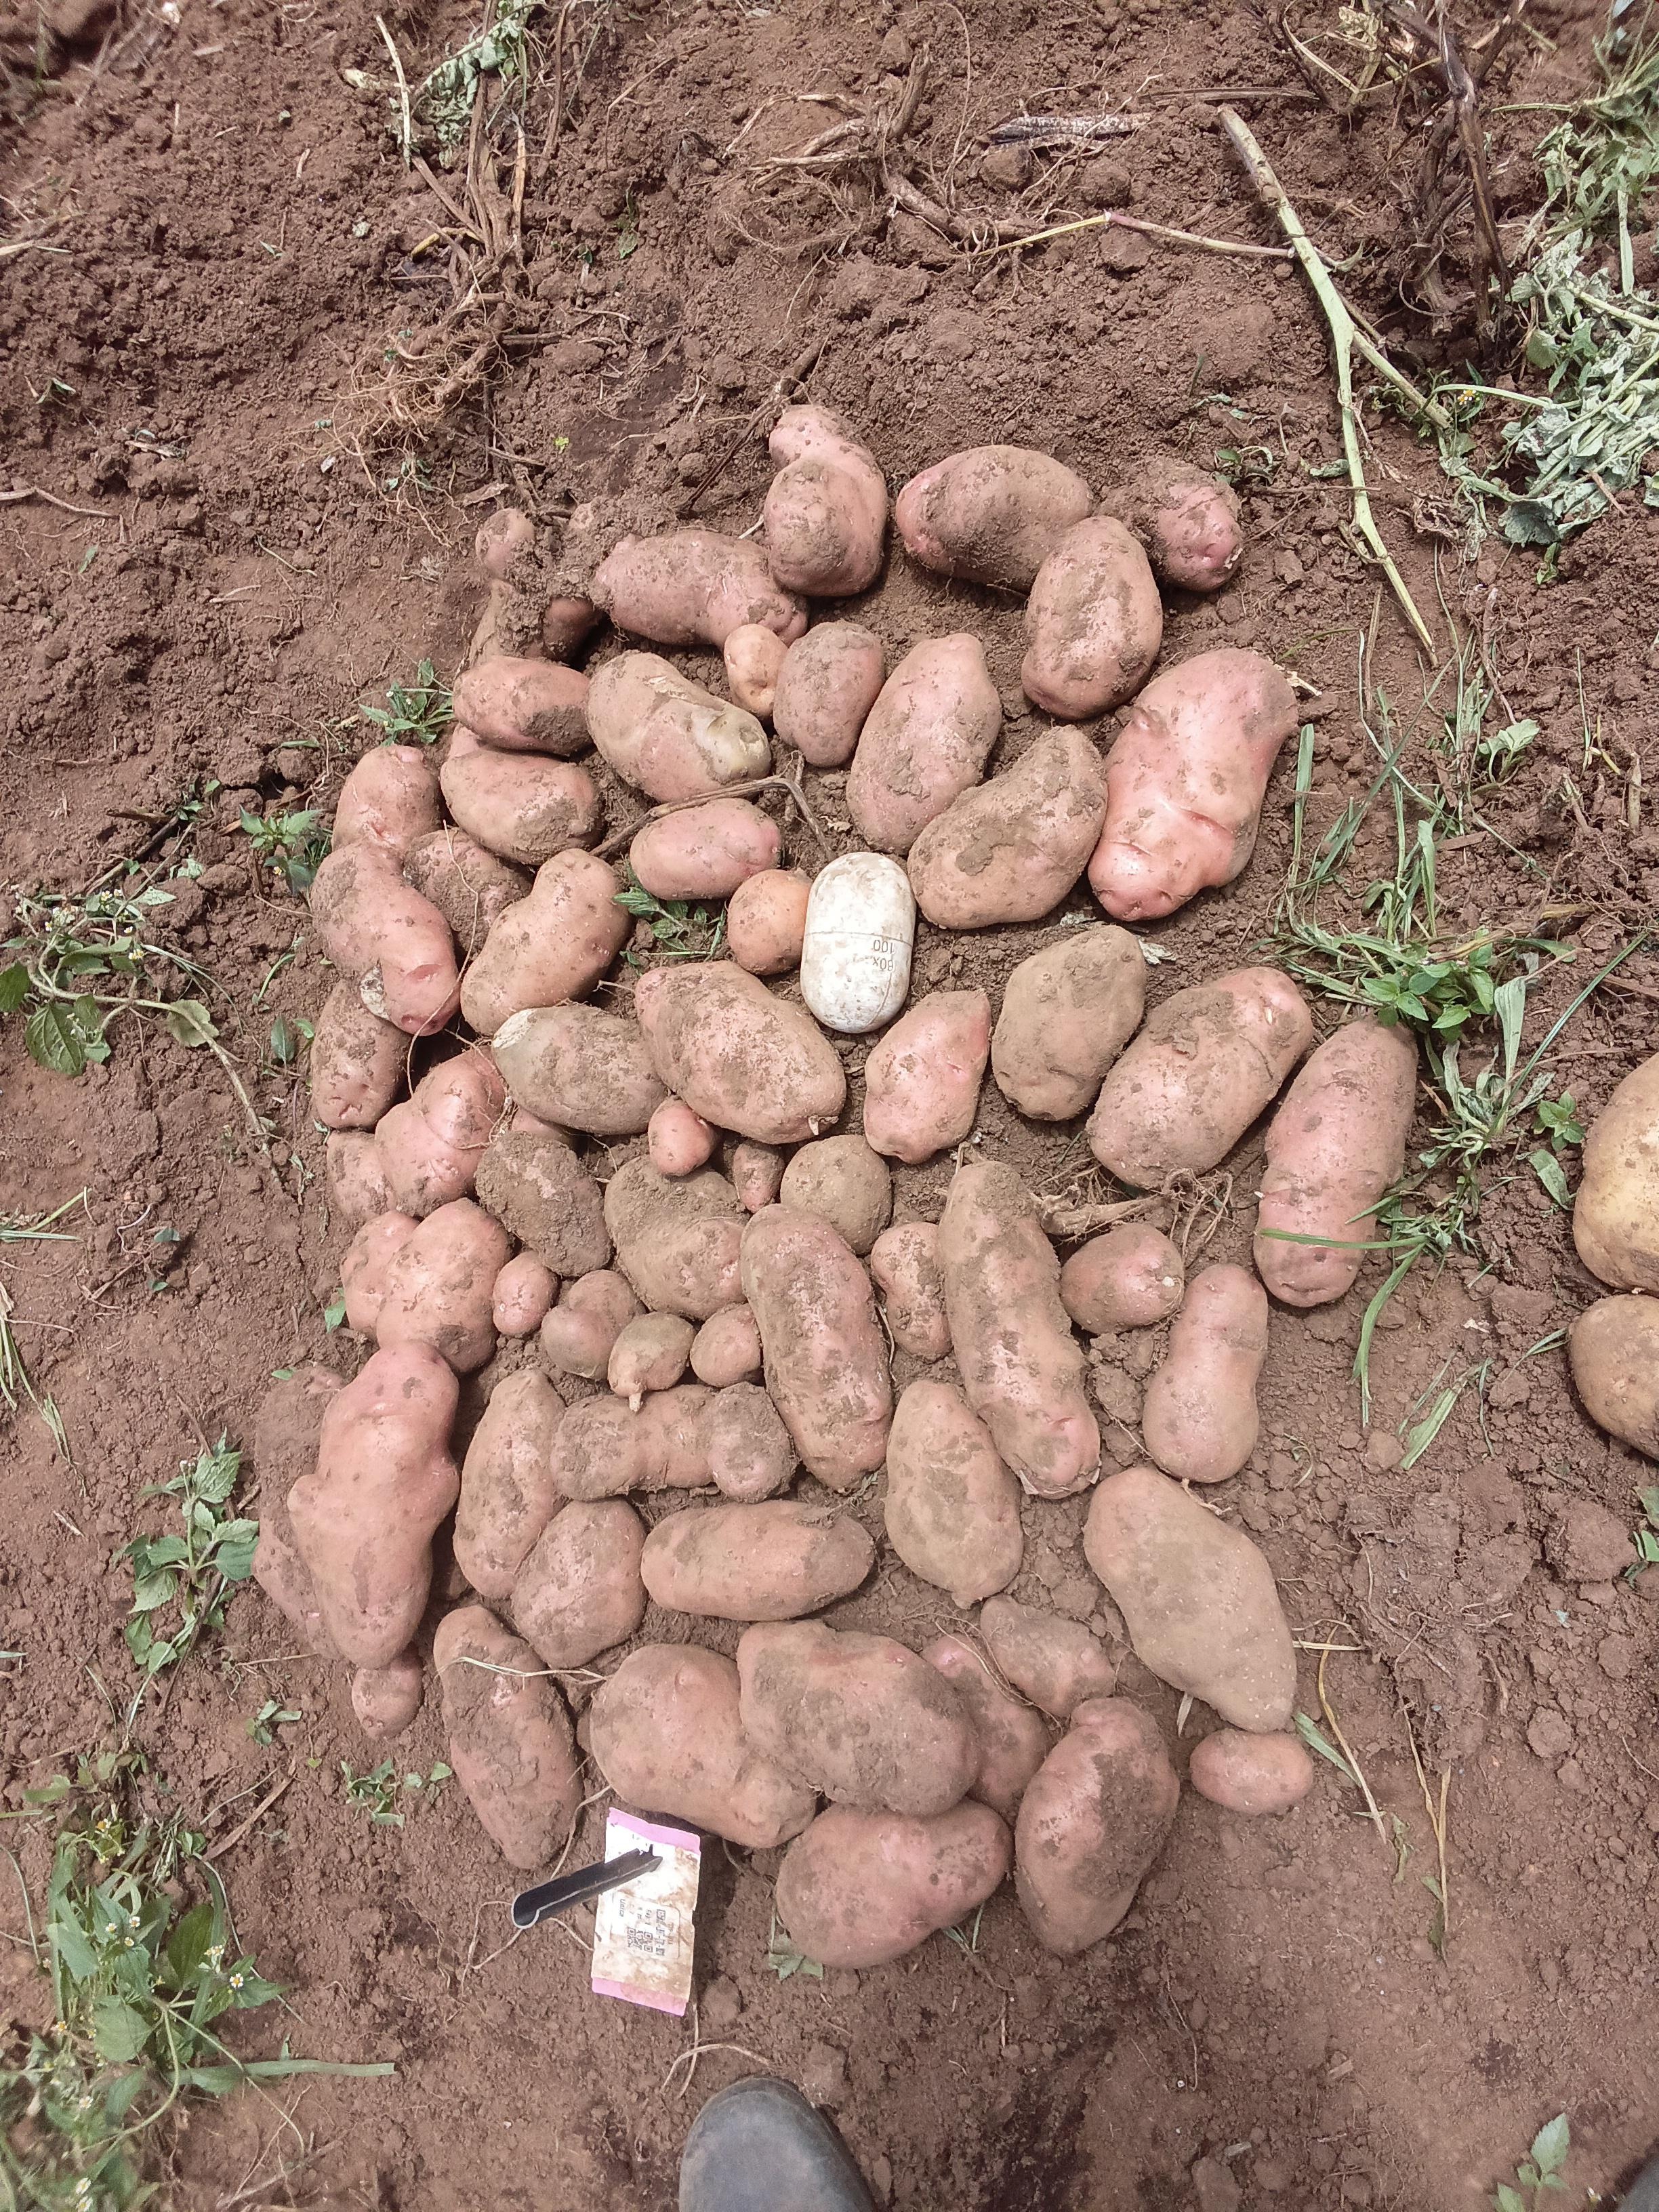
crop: potato
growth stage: harvest
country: Kenya
